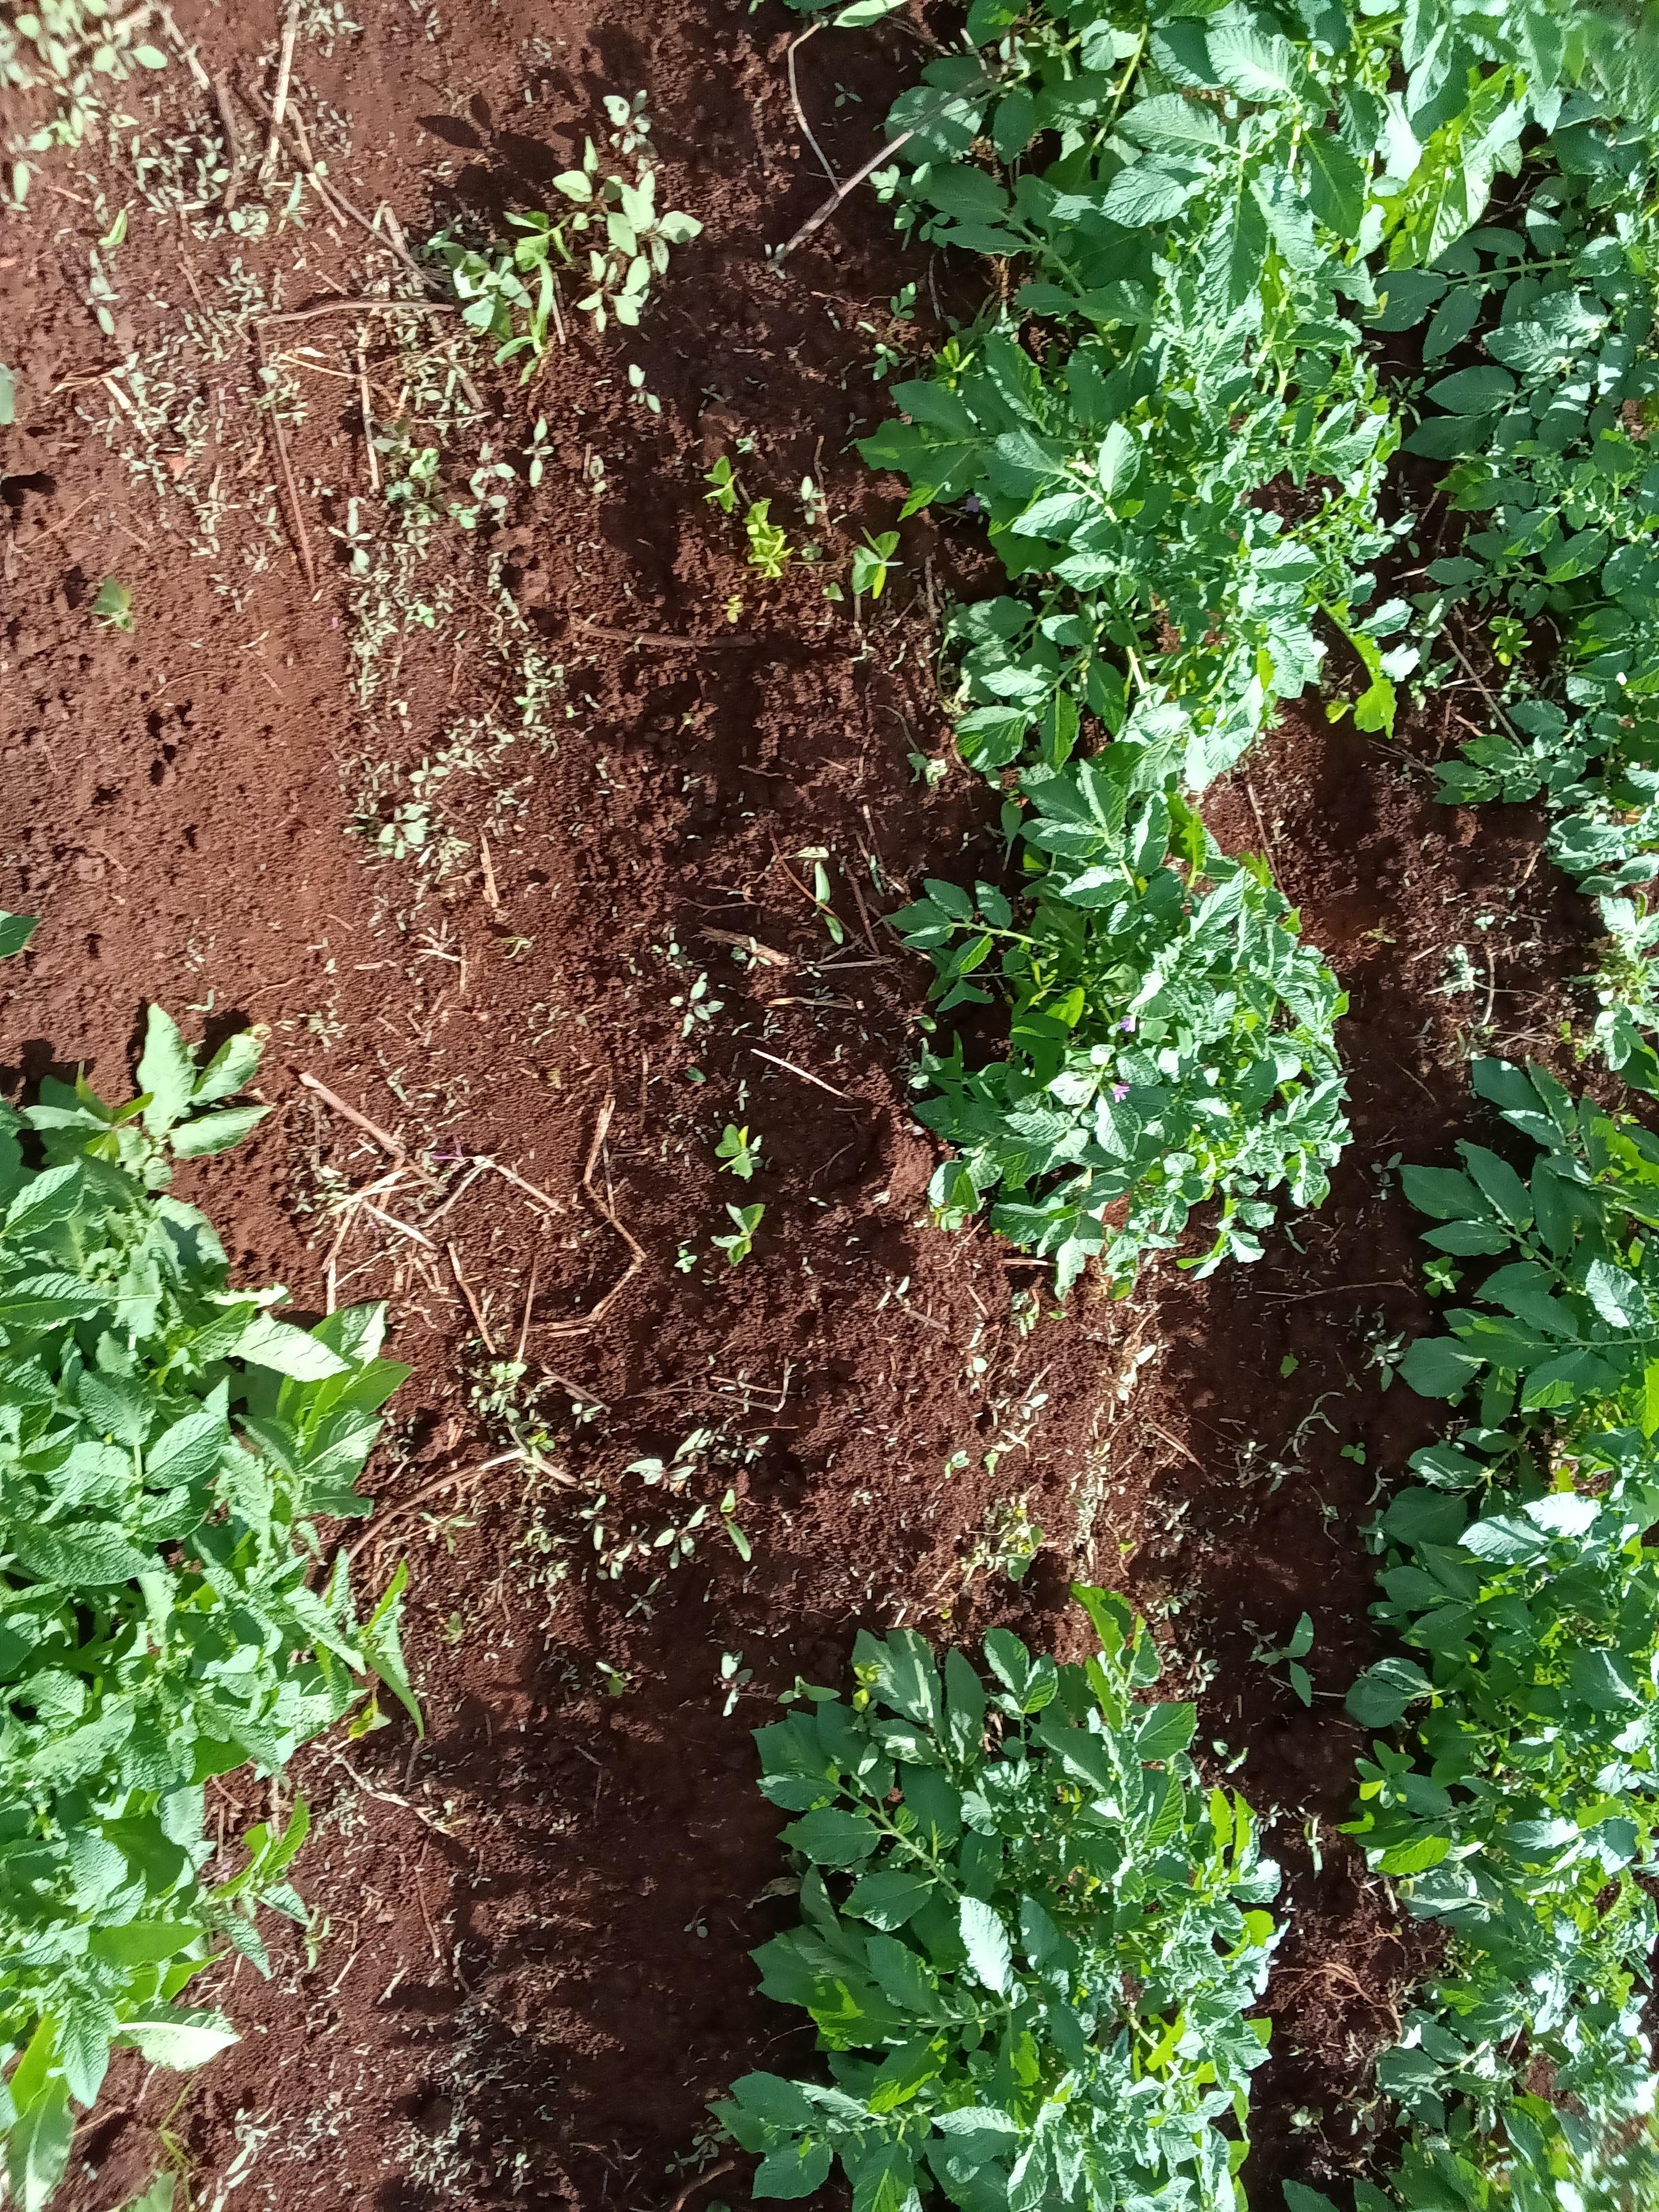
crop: potato
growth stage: vegetative
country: Kenya
